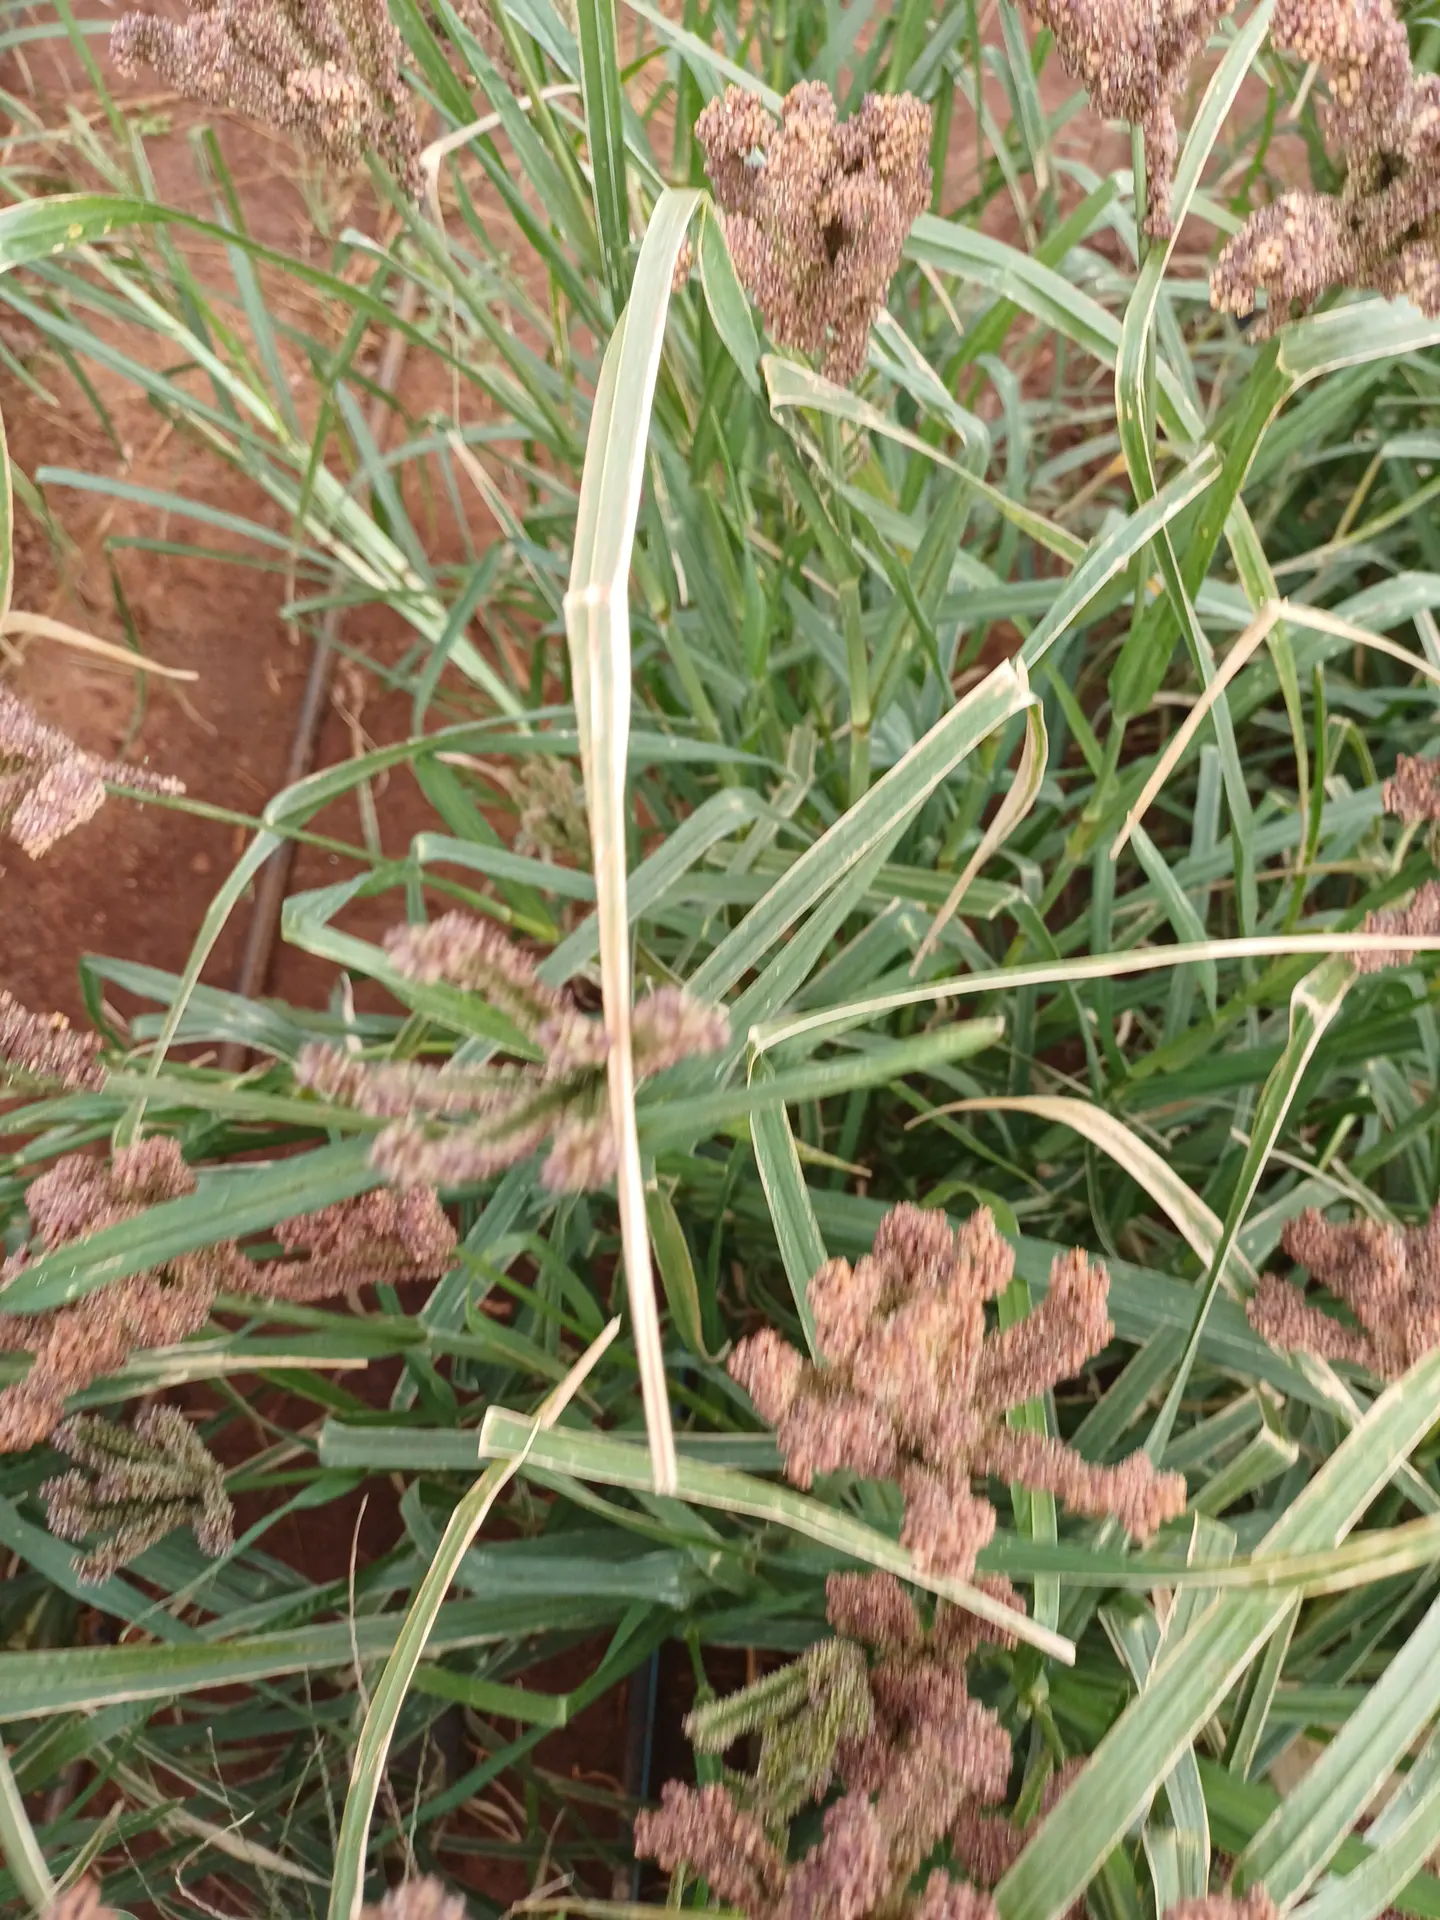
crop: finger millet
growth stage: filling grain
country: Kenya
